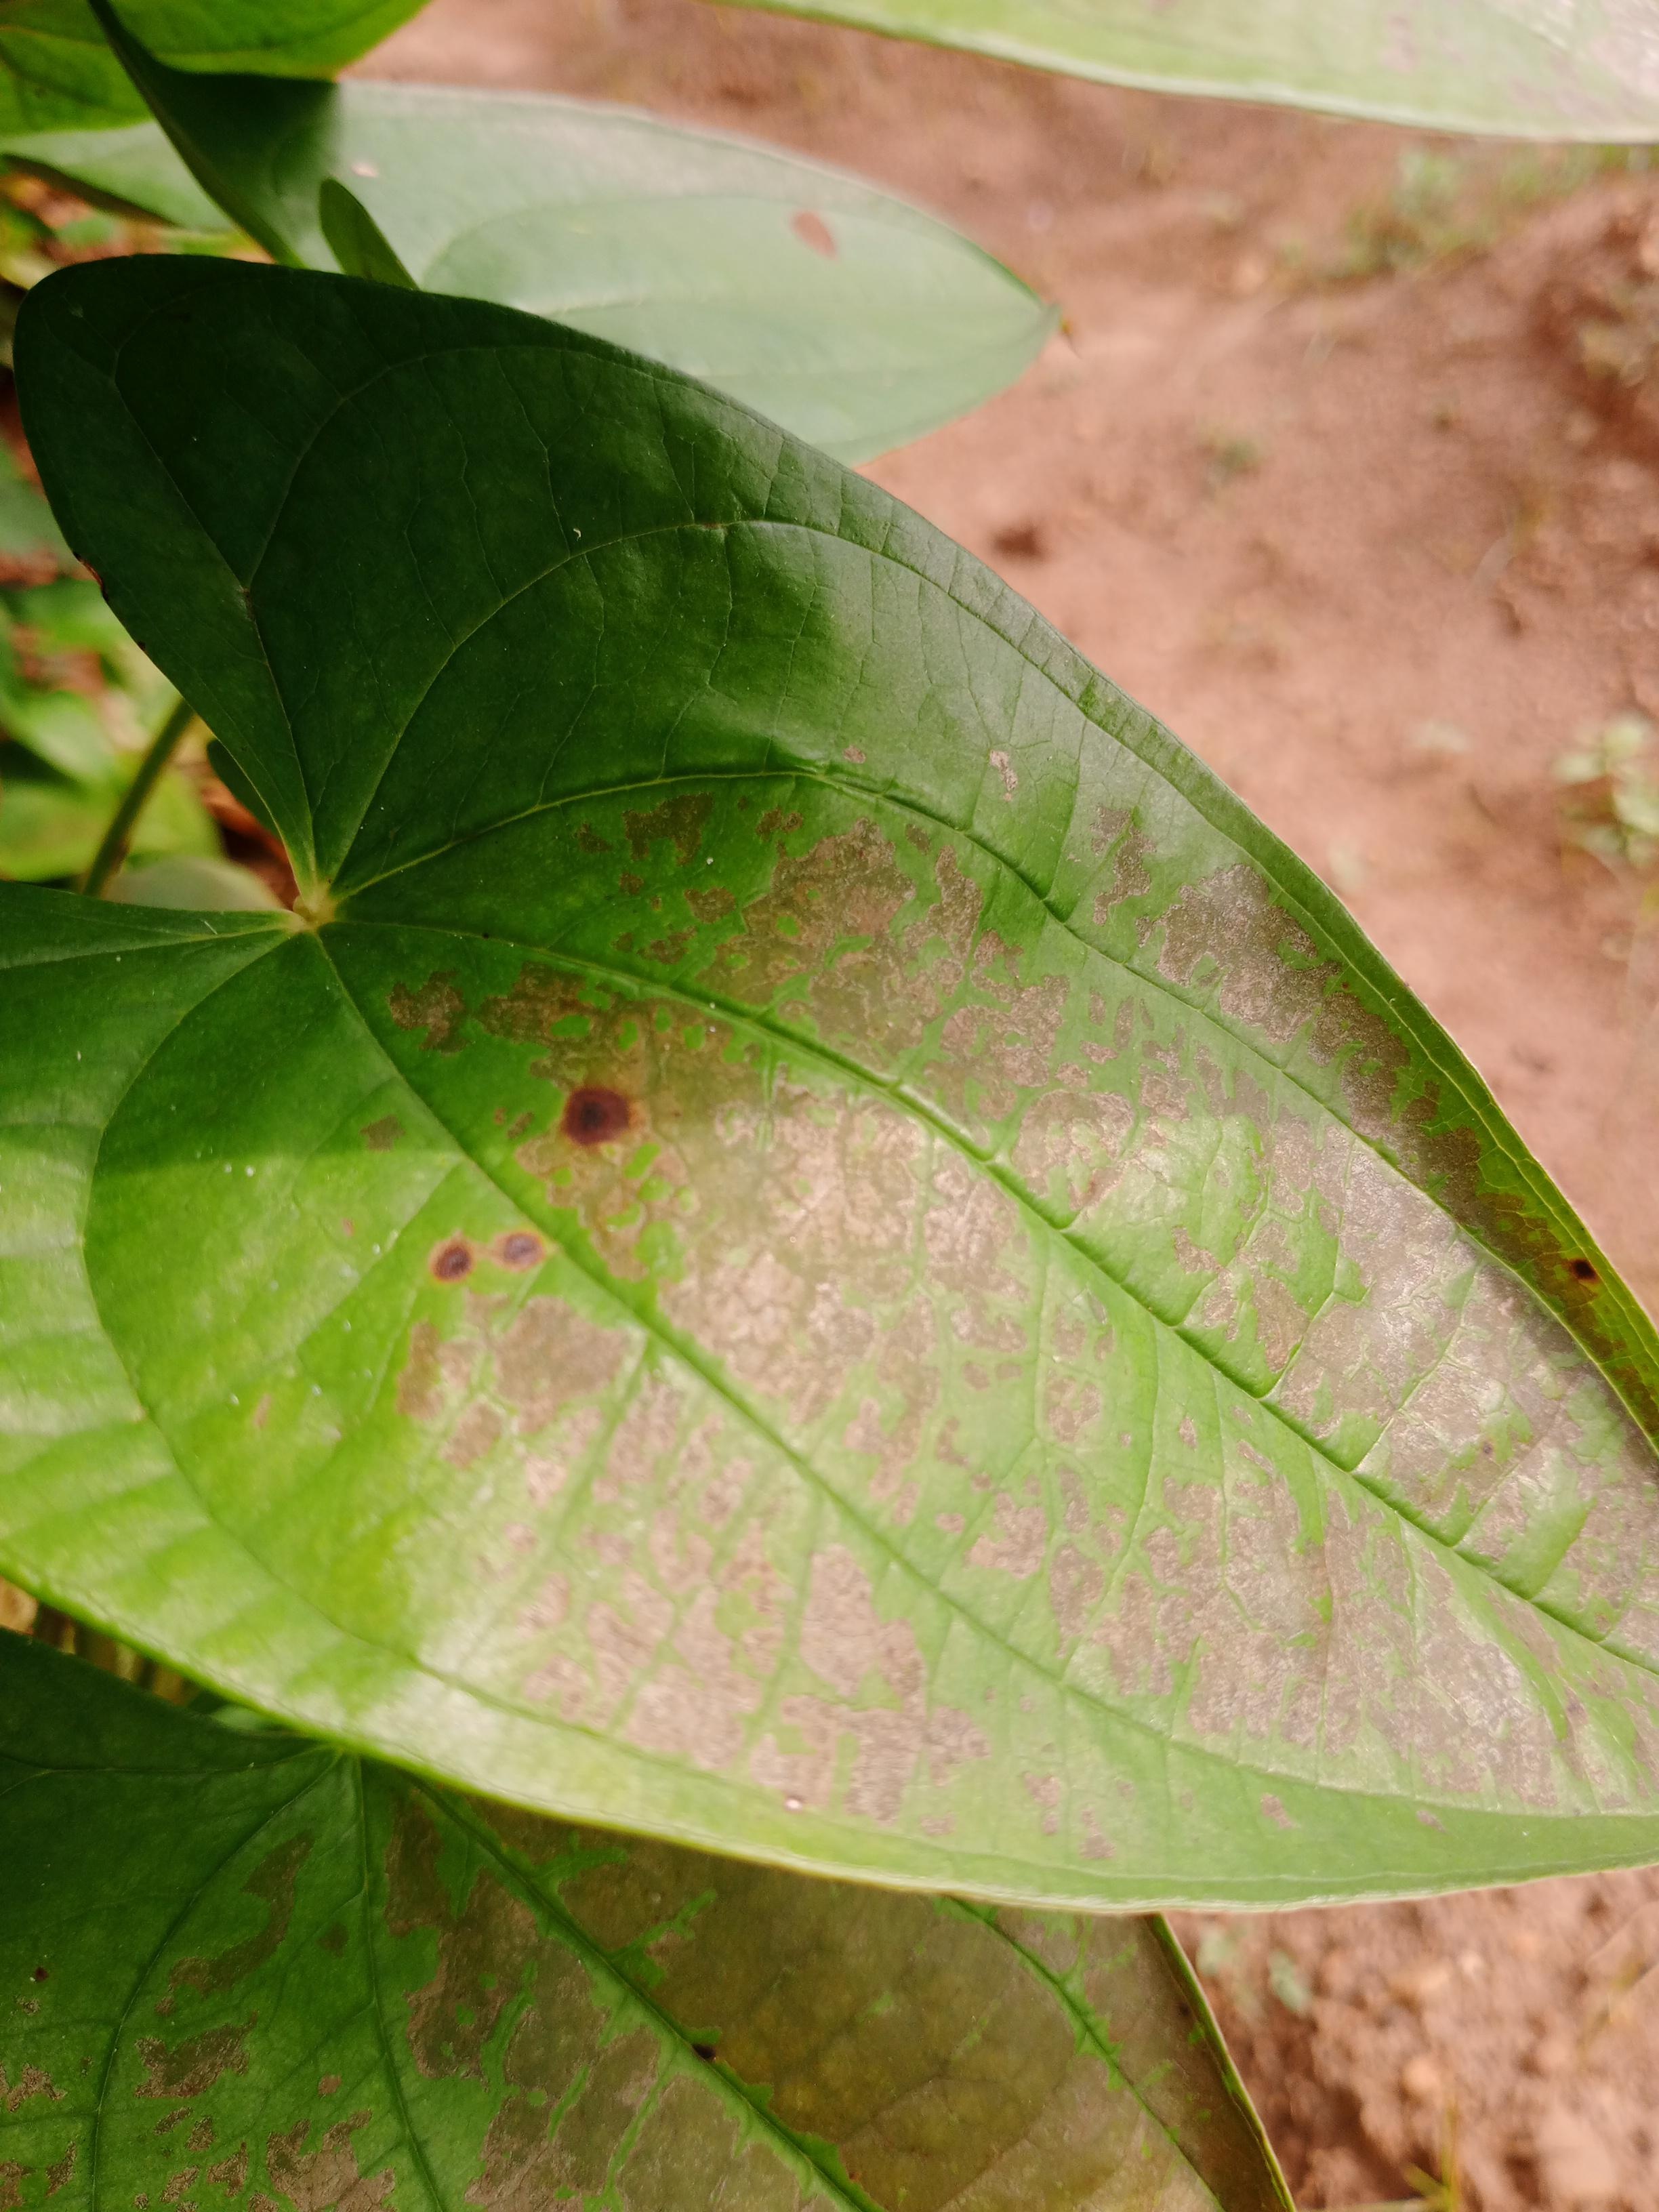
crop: yam
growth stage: vegetative
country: Nigeria
